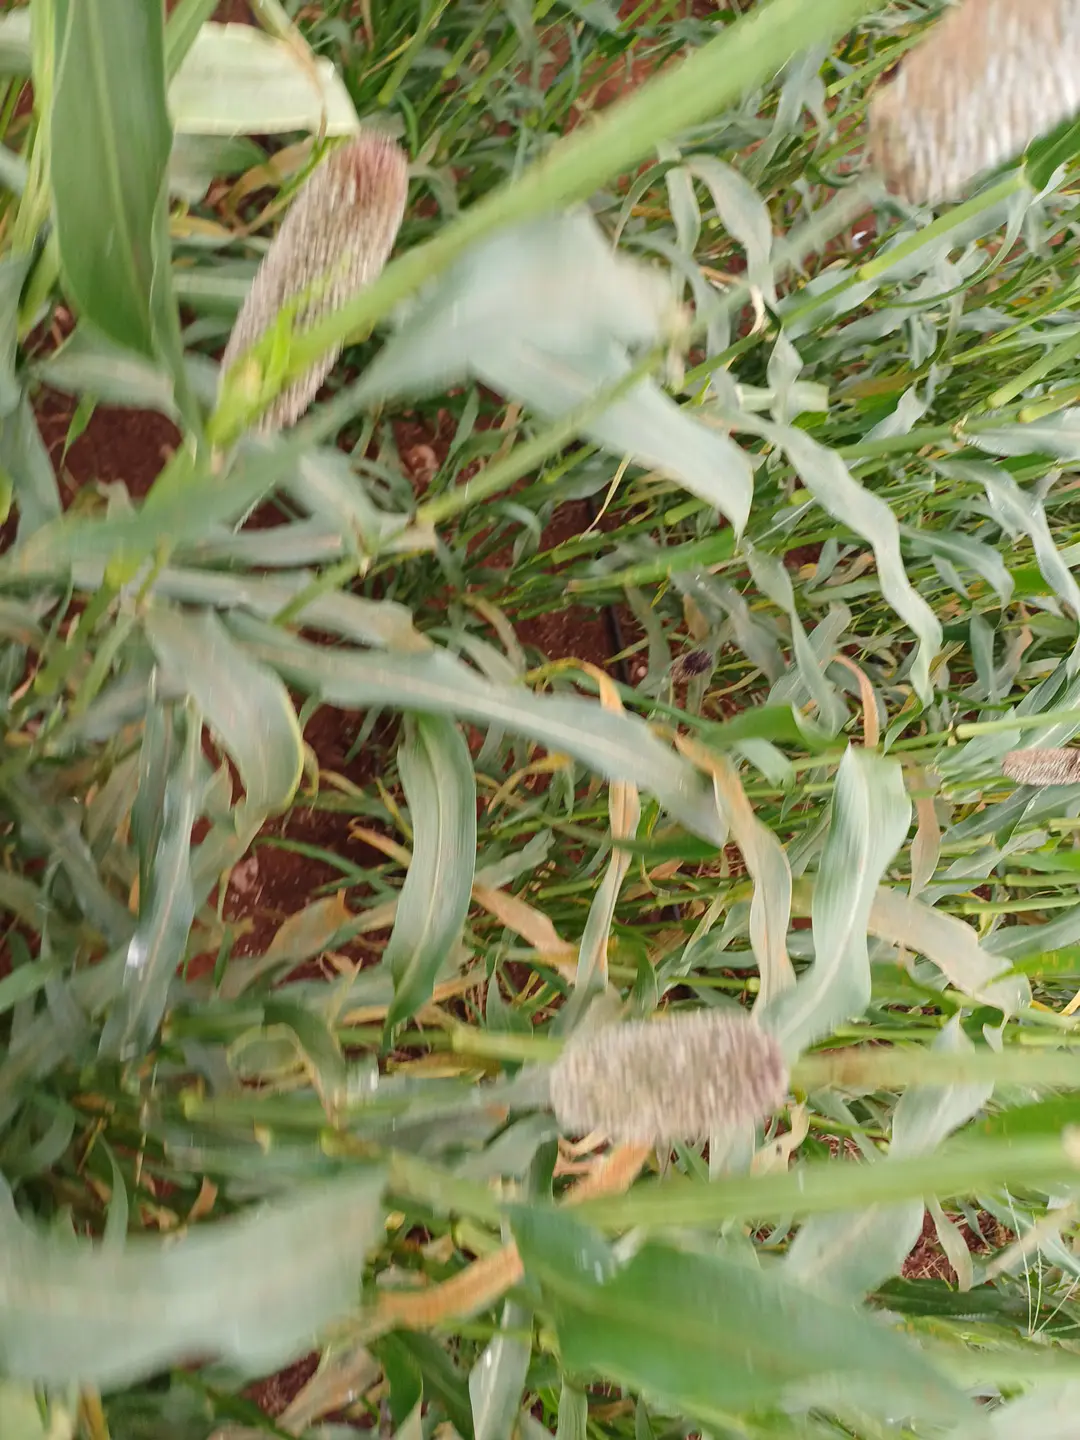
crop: pearl millet
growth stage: development fruit
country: Kenya
